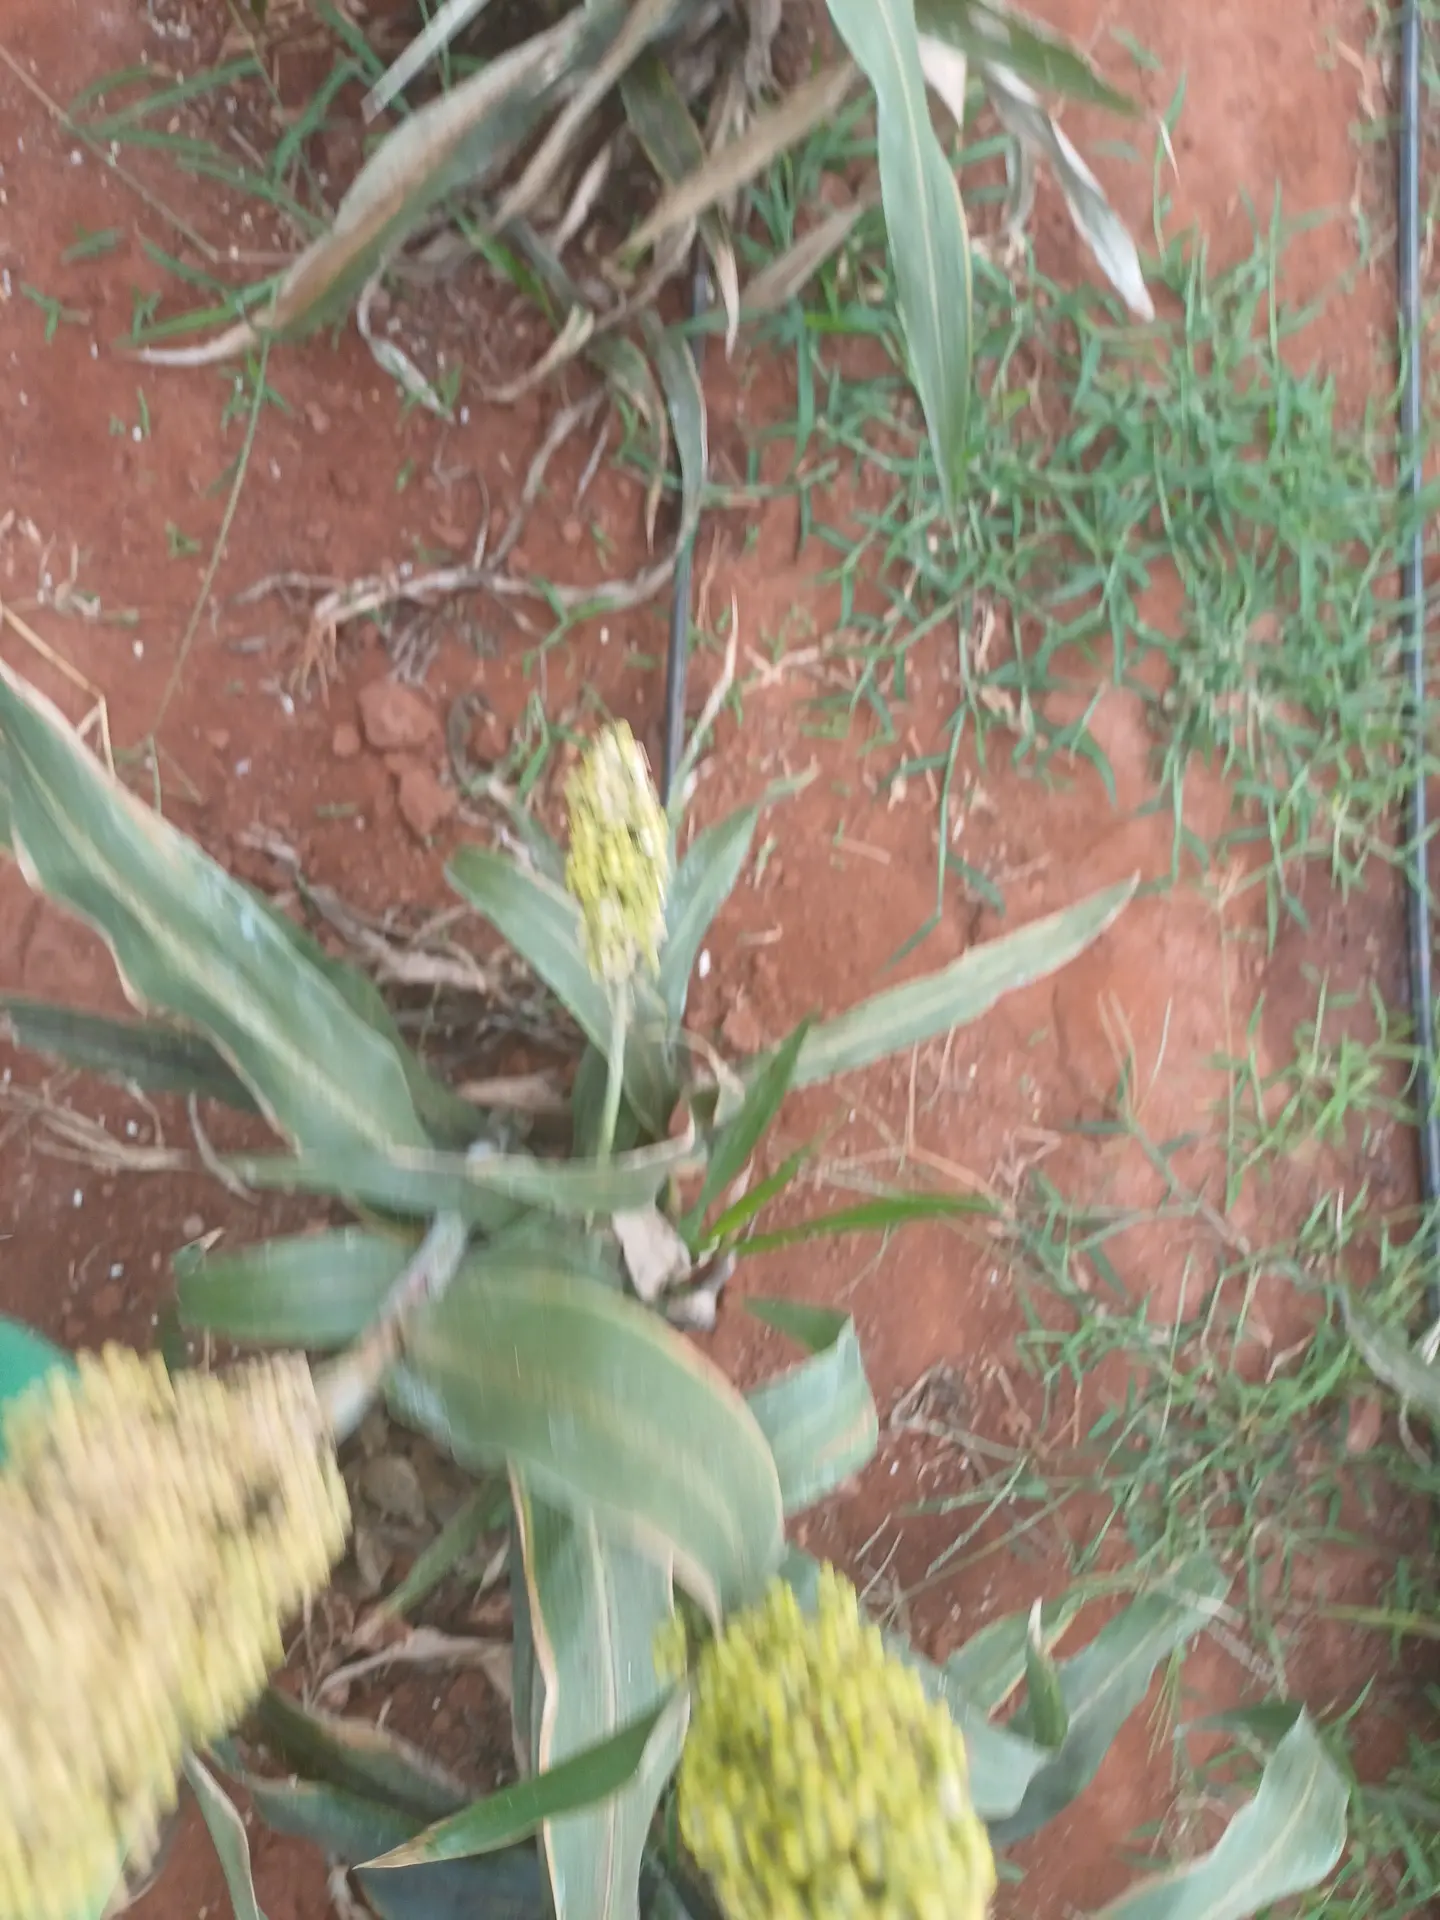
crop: sorghum
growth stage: maturity
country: Kenya
